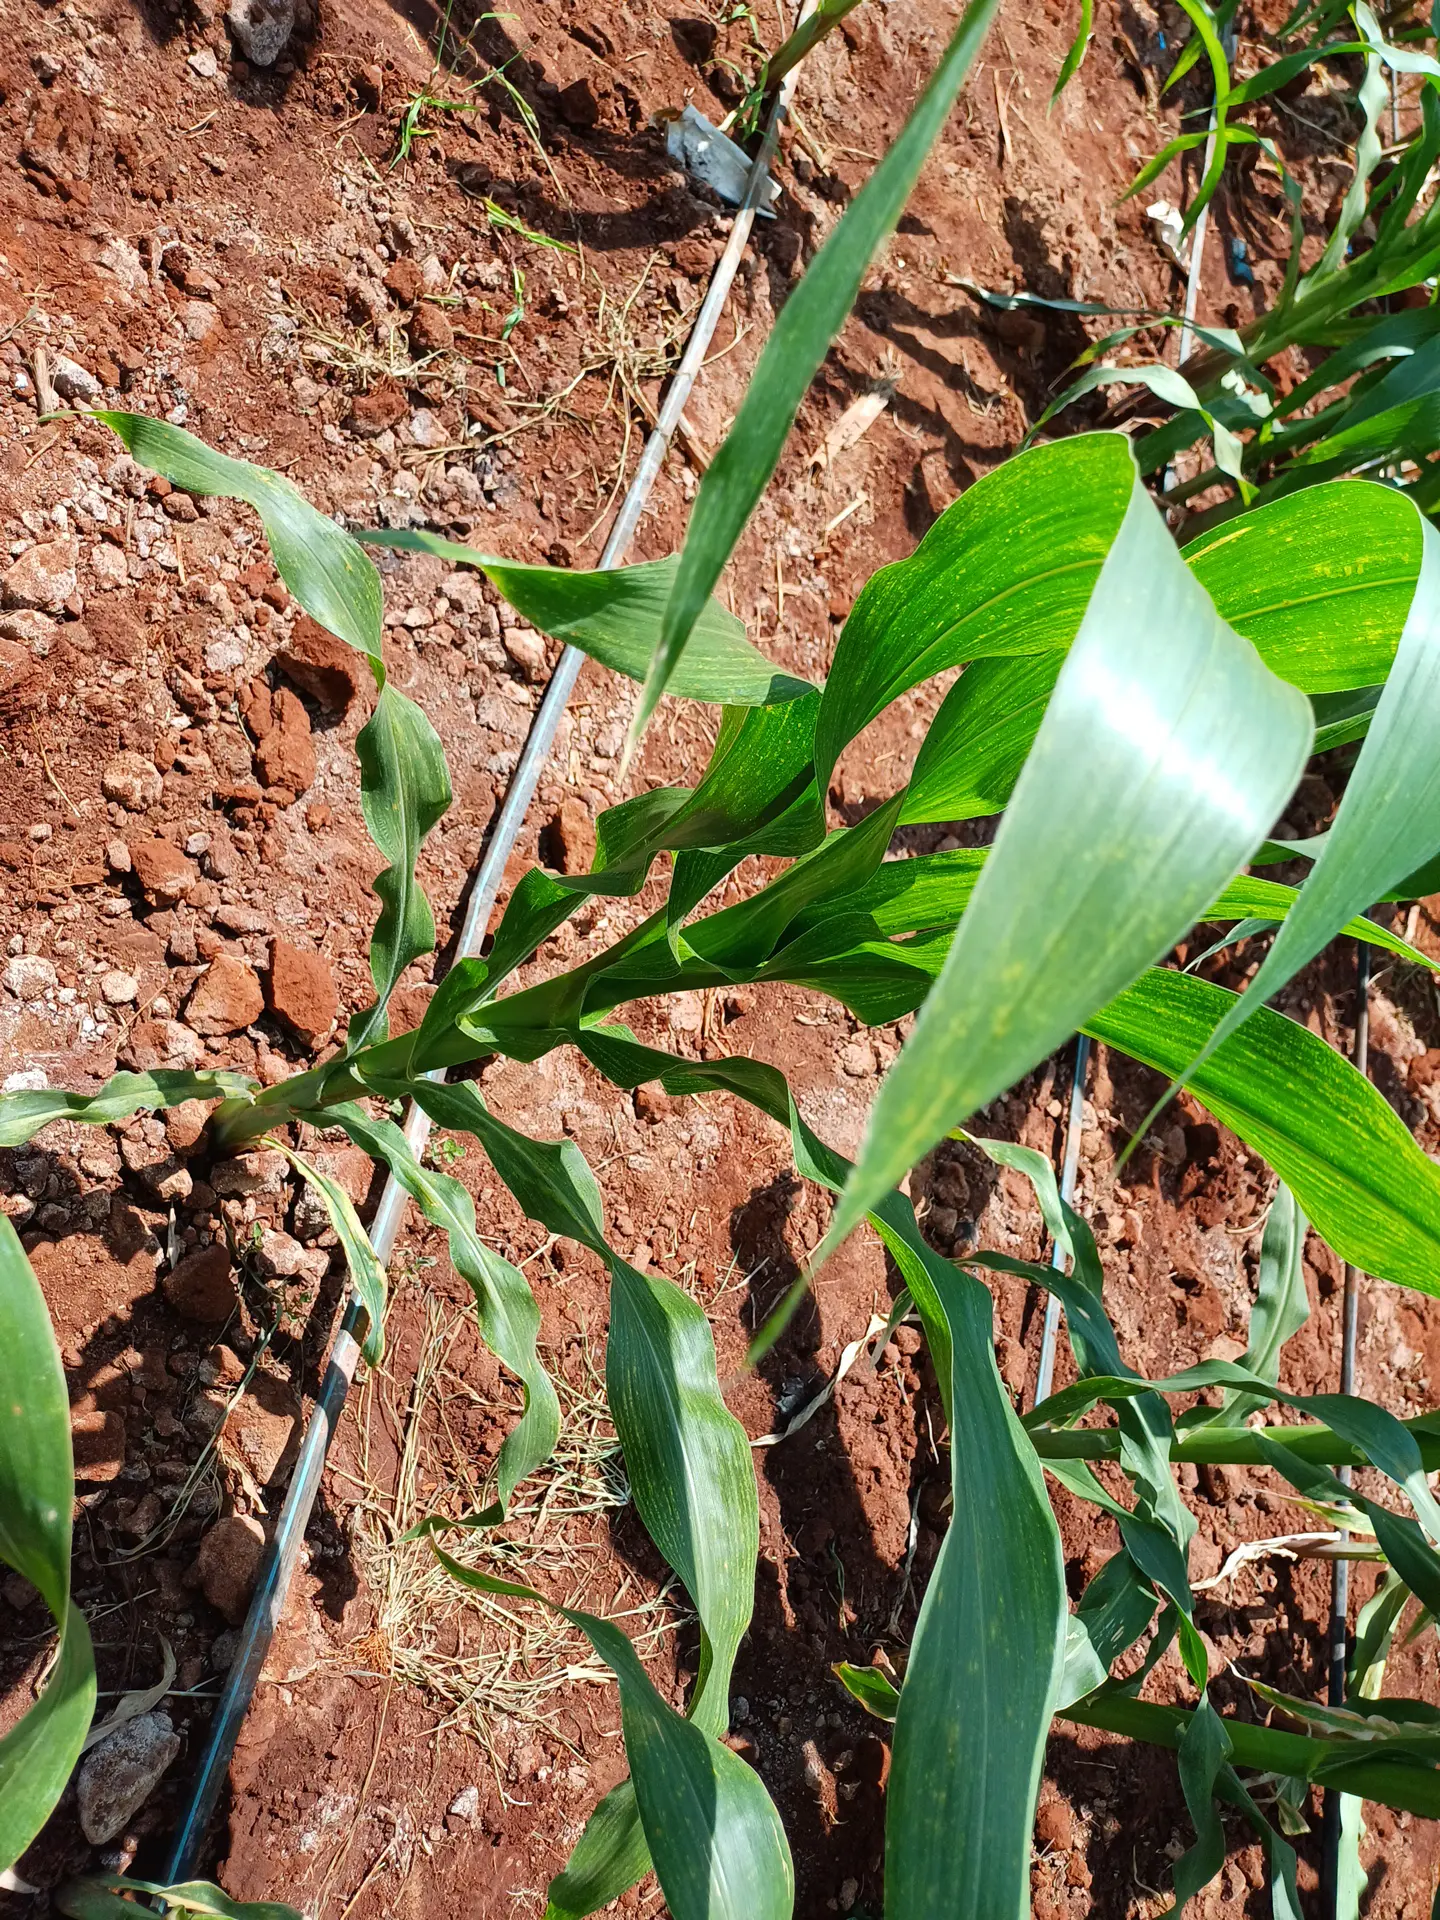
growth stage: vegetative
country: Kenya
